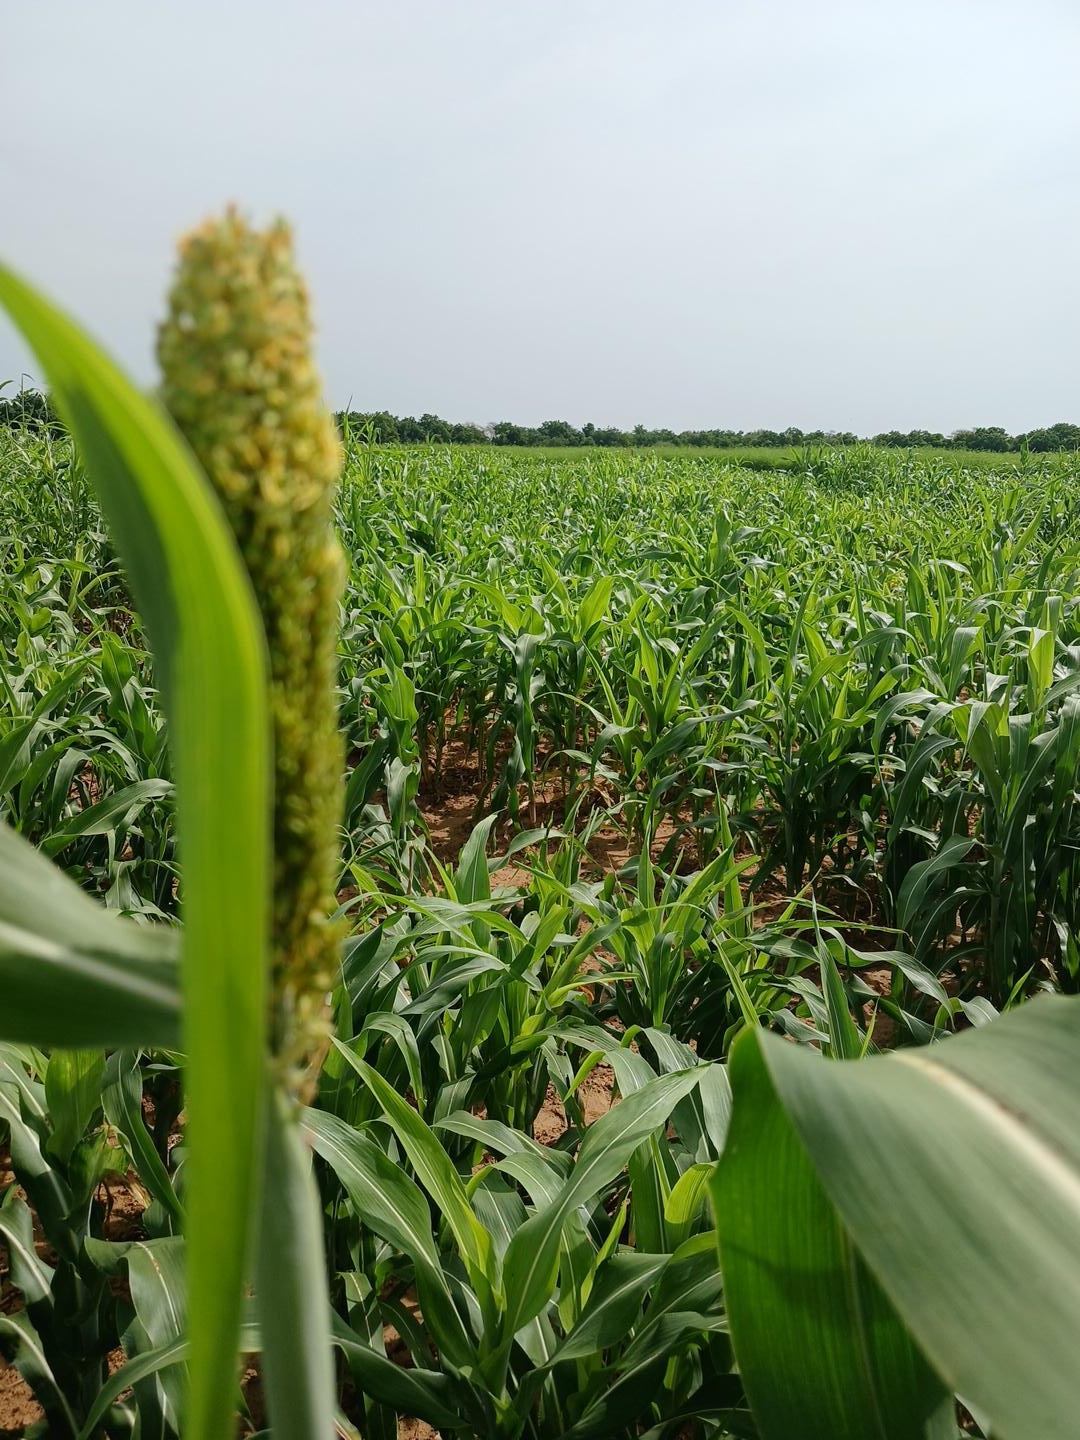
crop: sorghum
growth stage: flowering
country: Senegal
